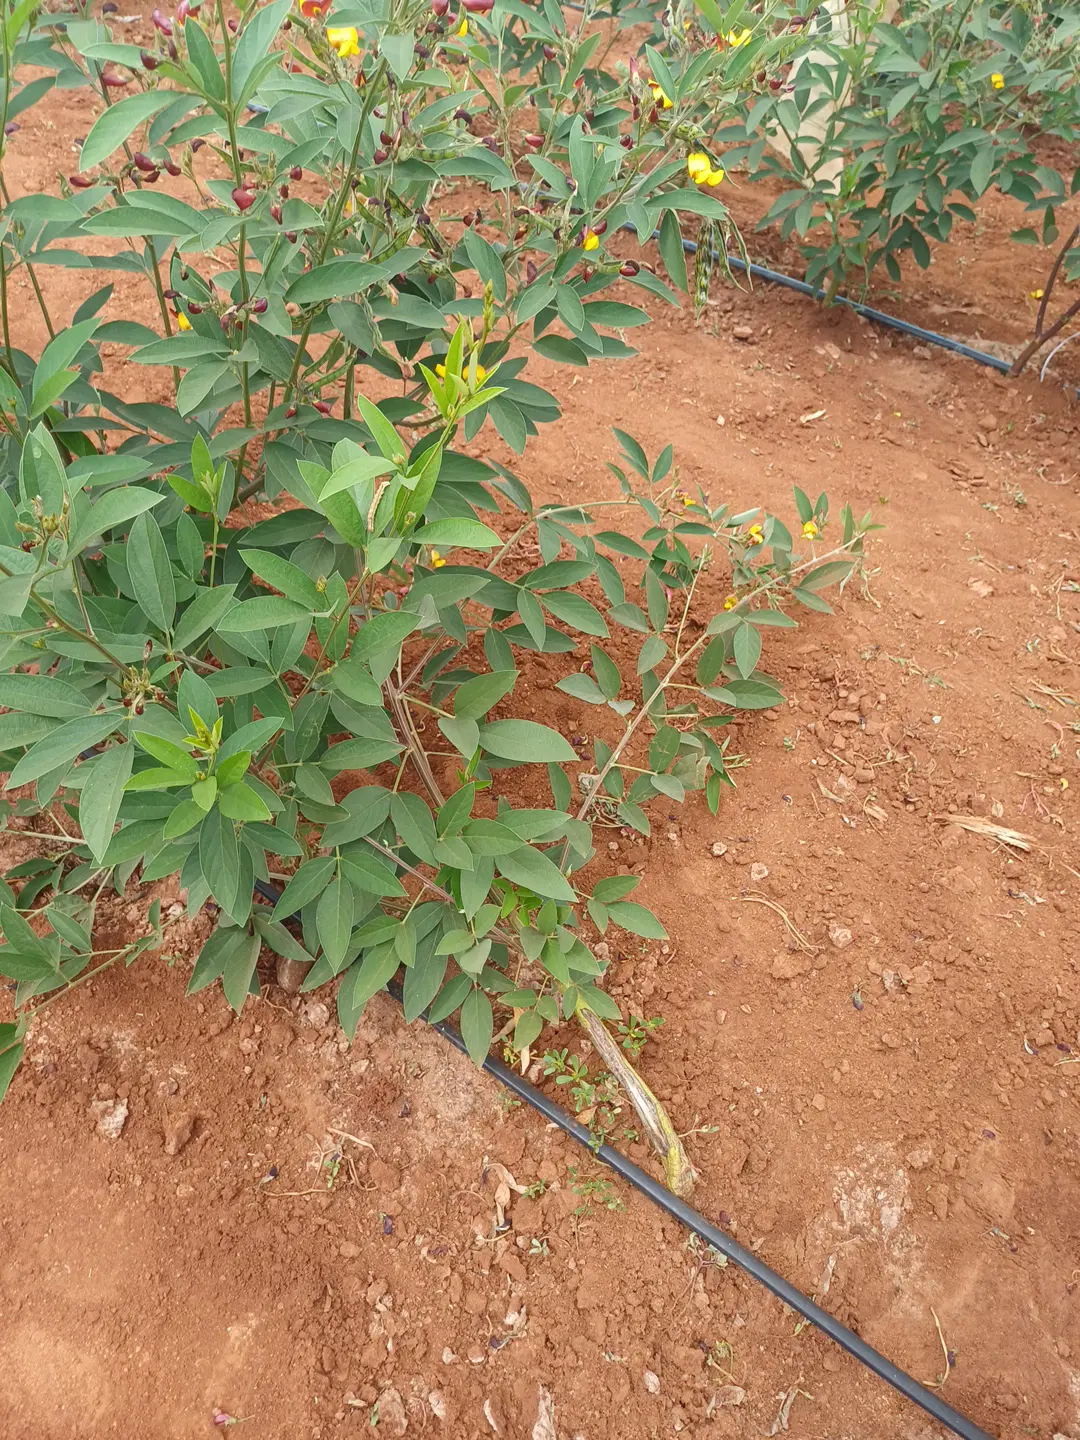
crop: pigeonpea
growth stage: flowering
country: Kenya
